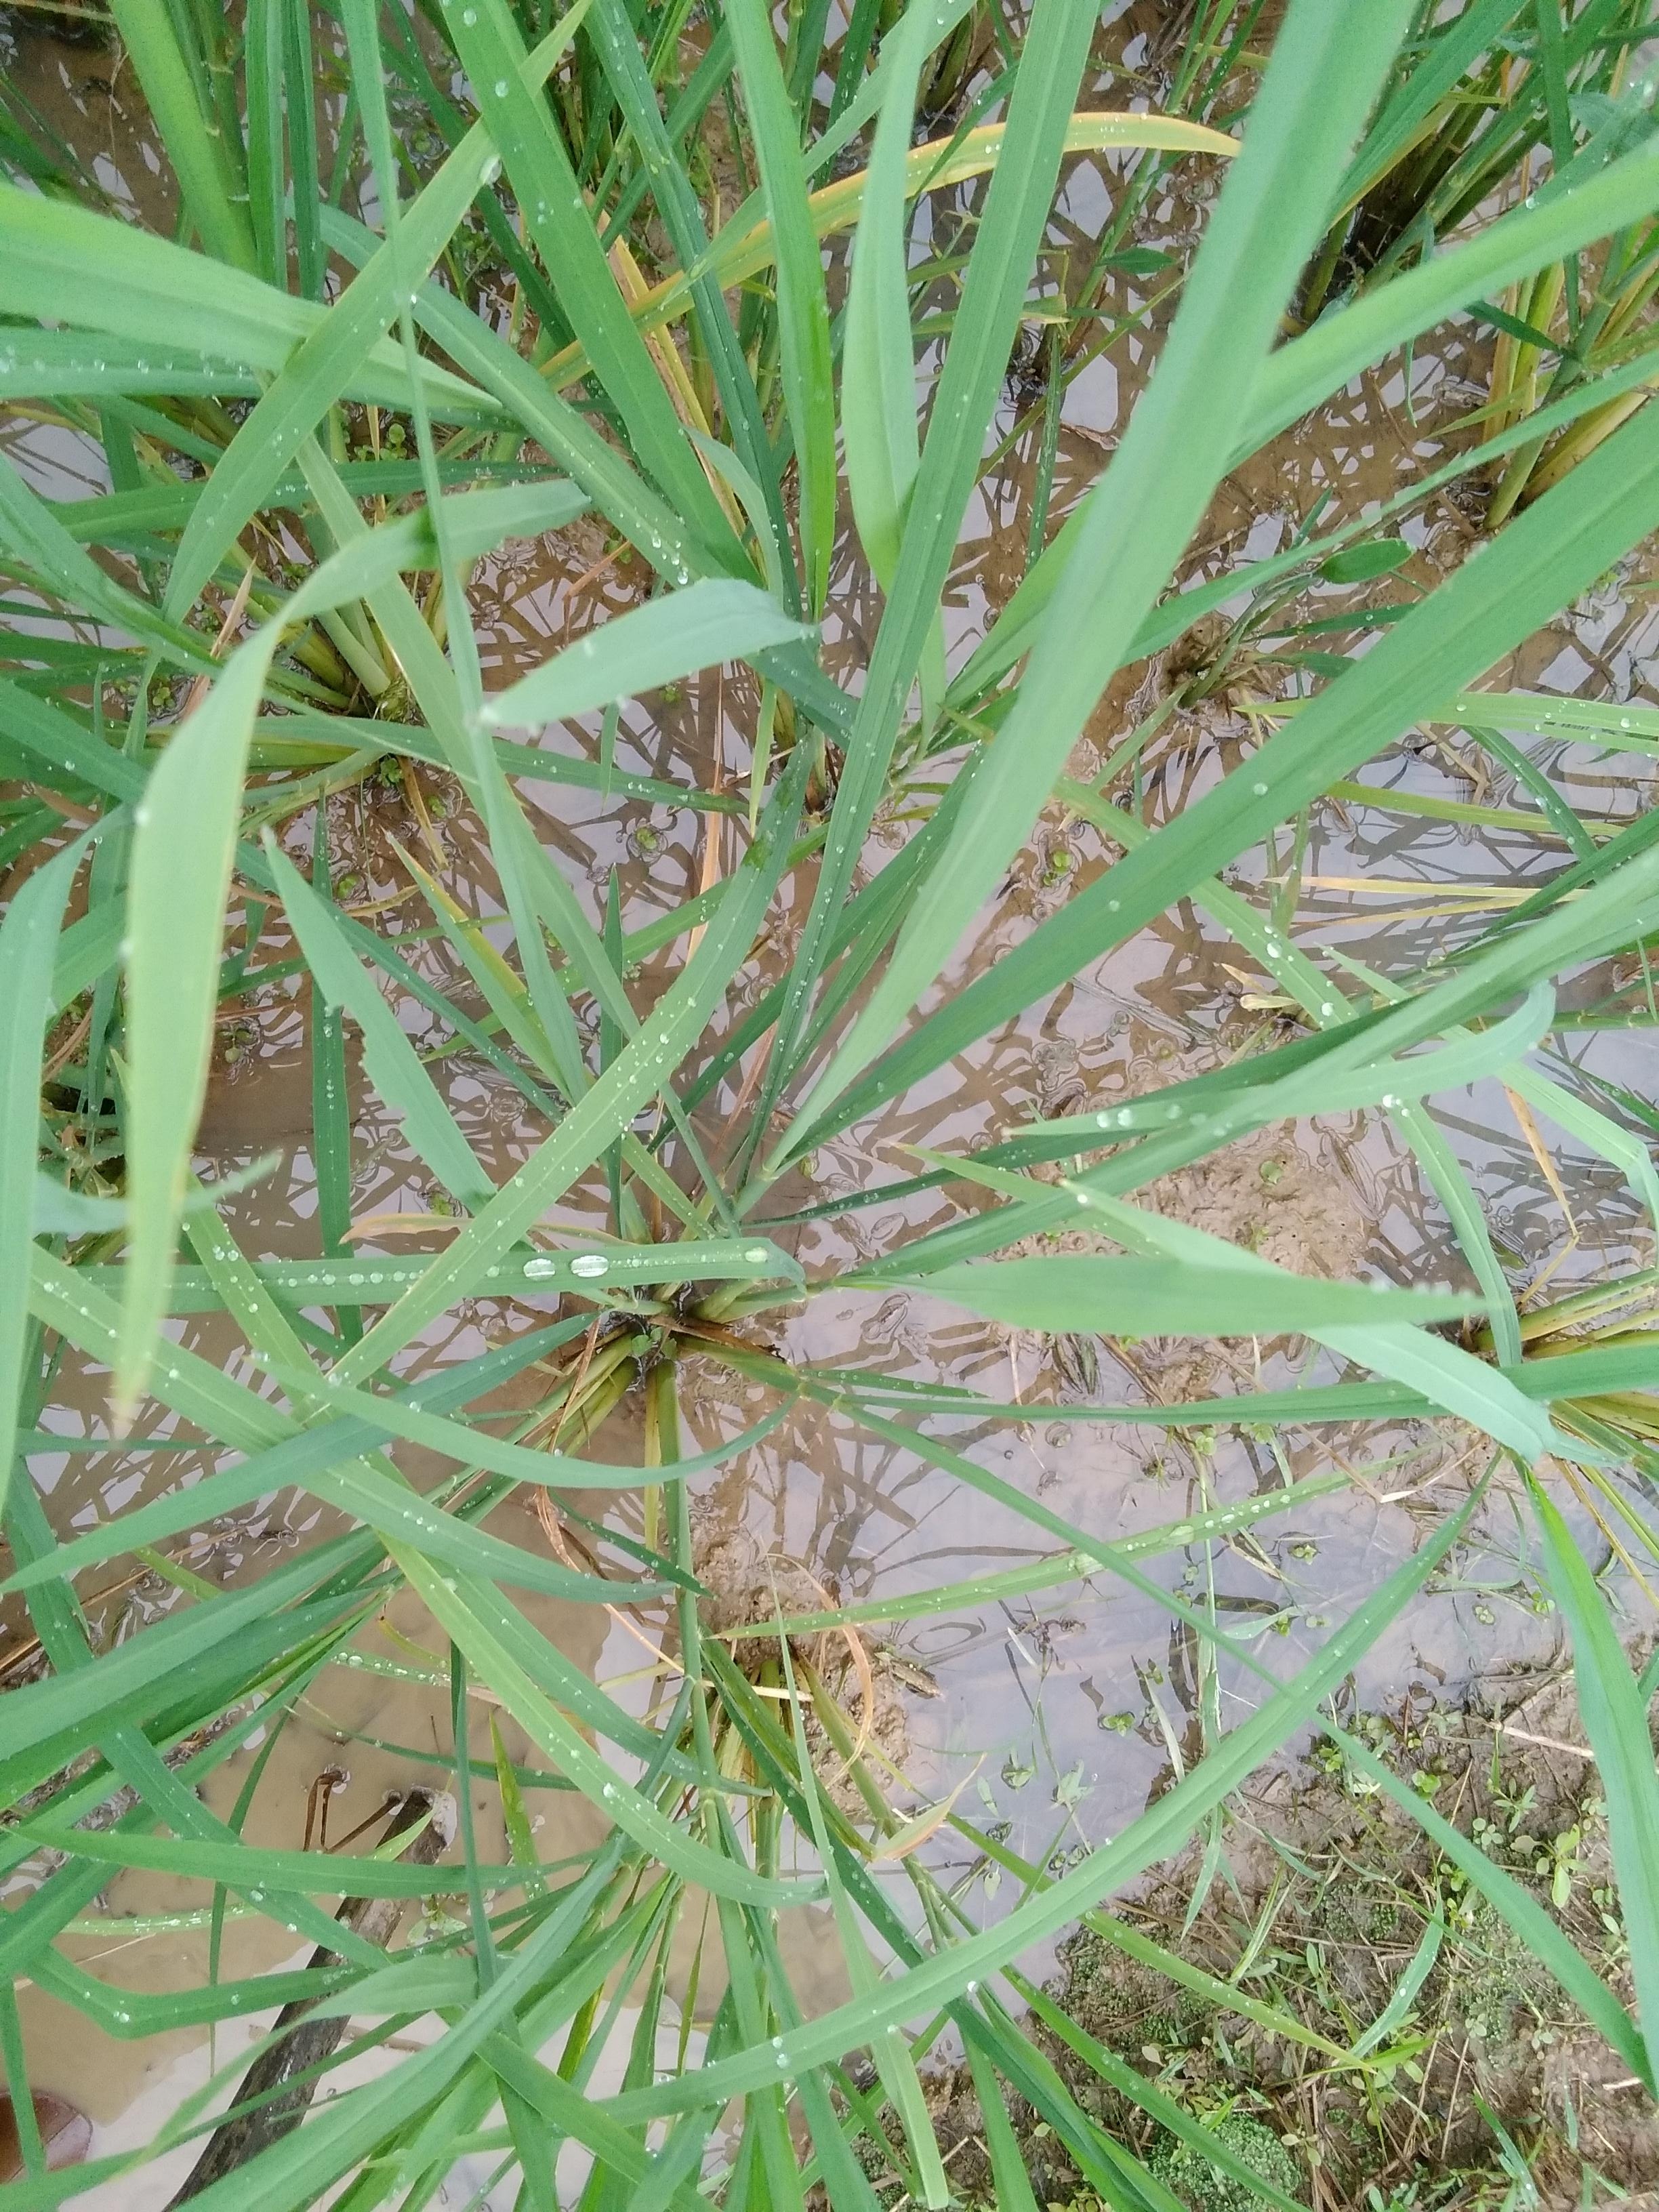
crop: rice
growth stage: elongation stem
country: Nigeria
